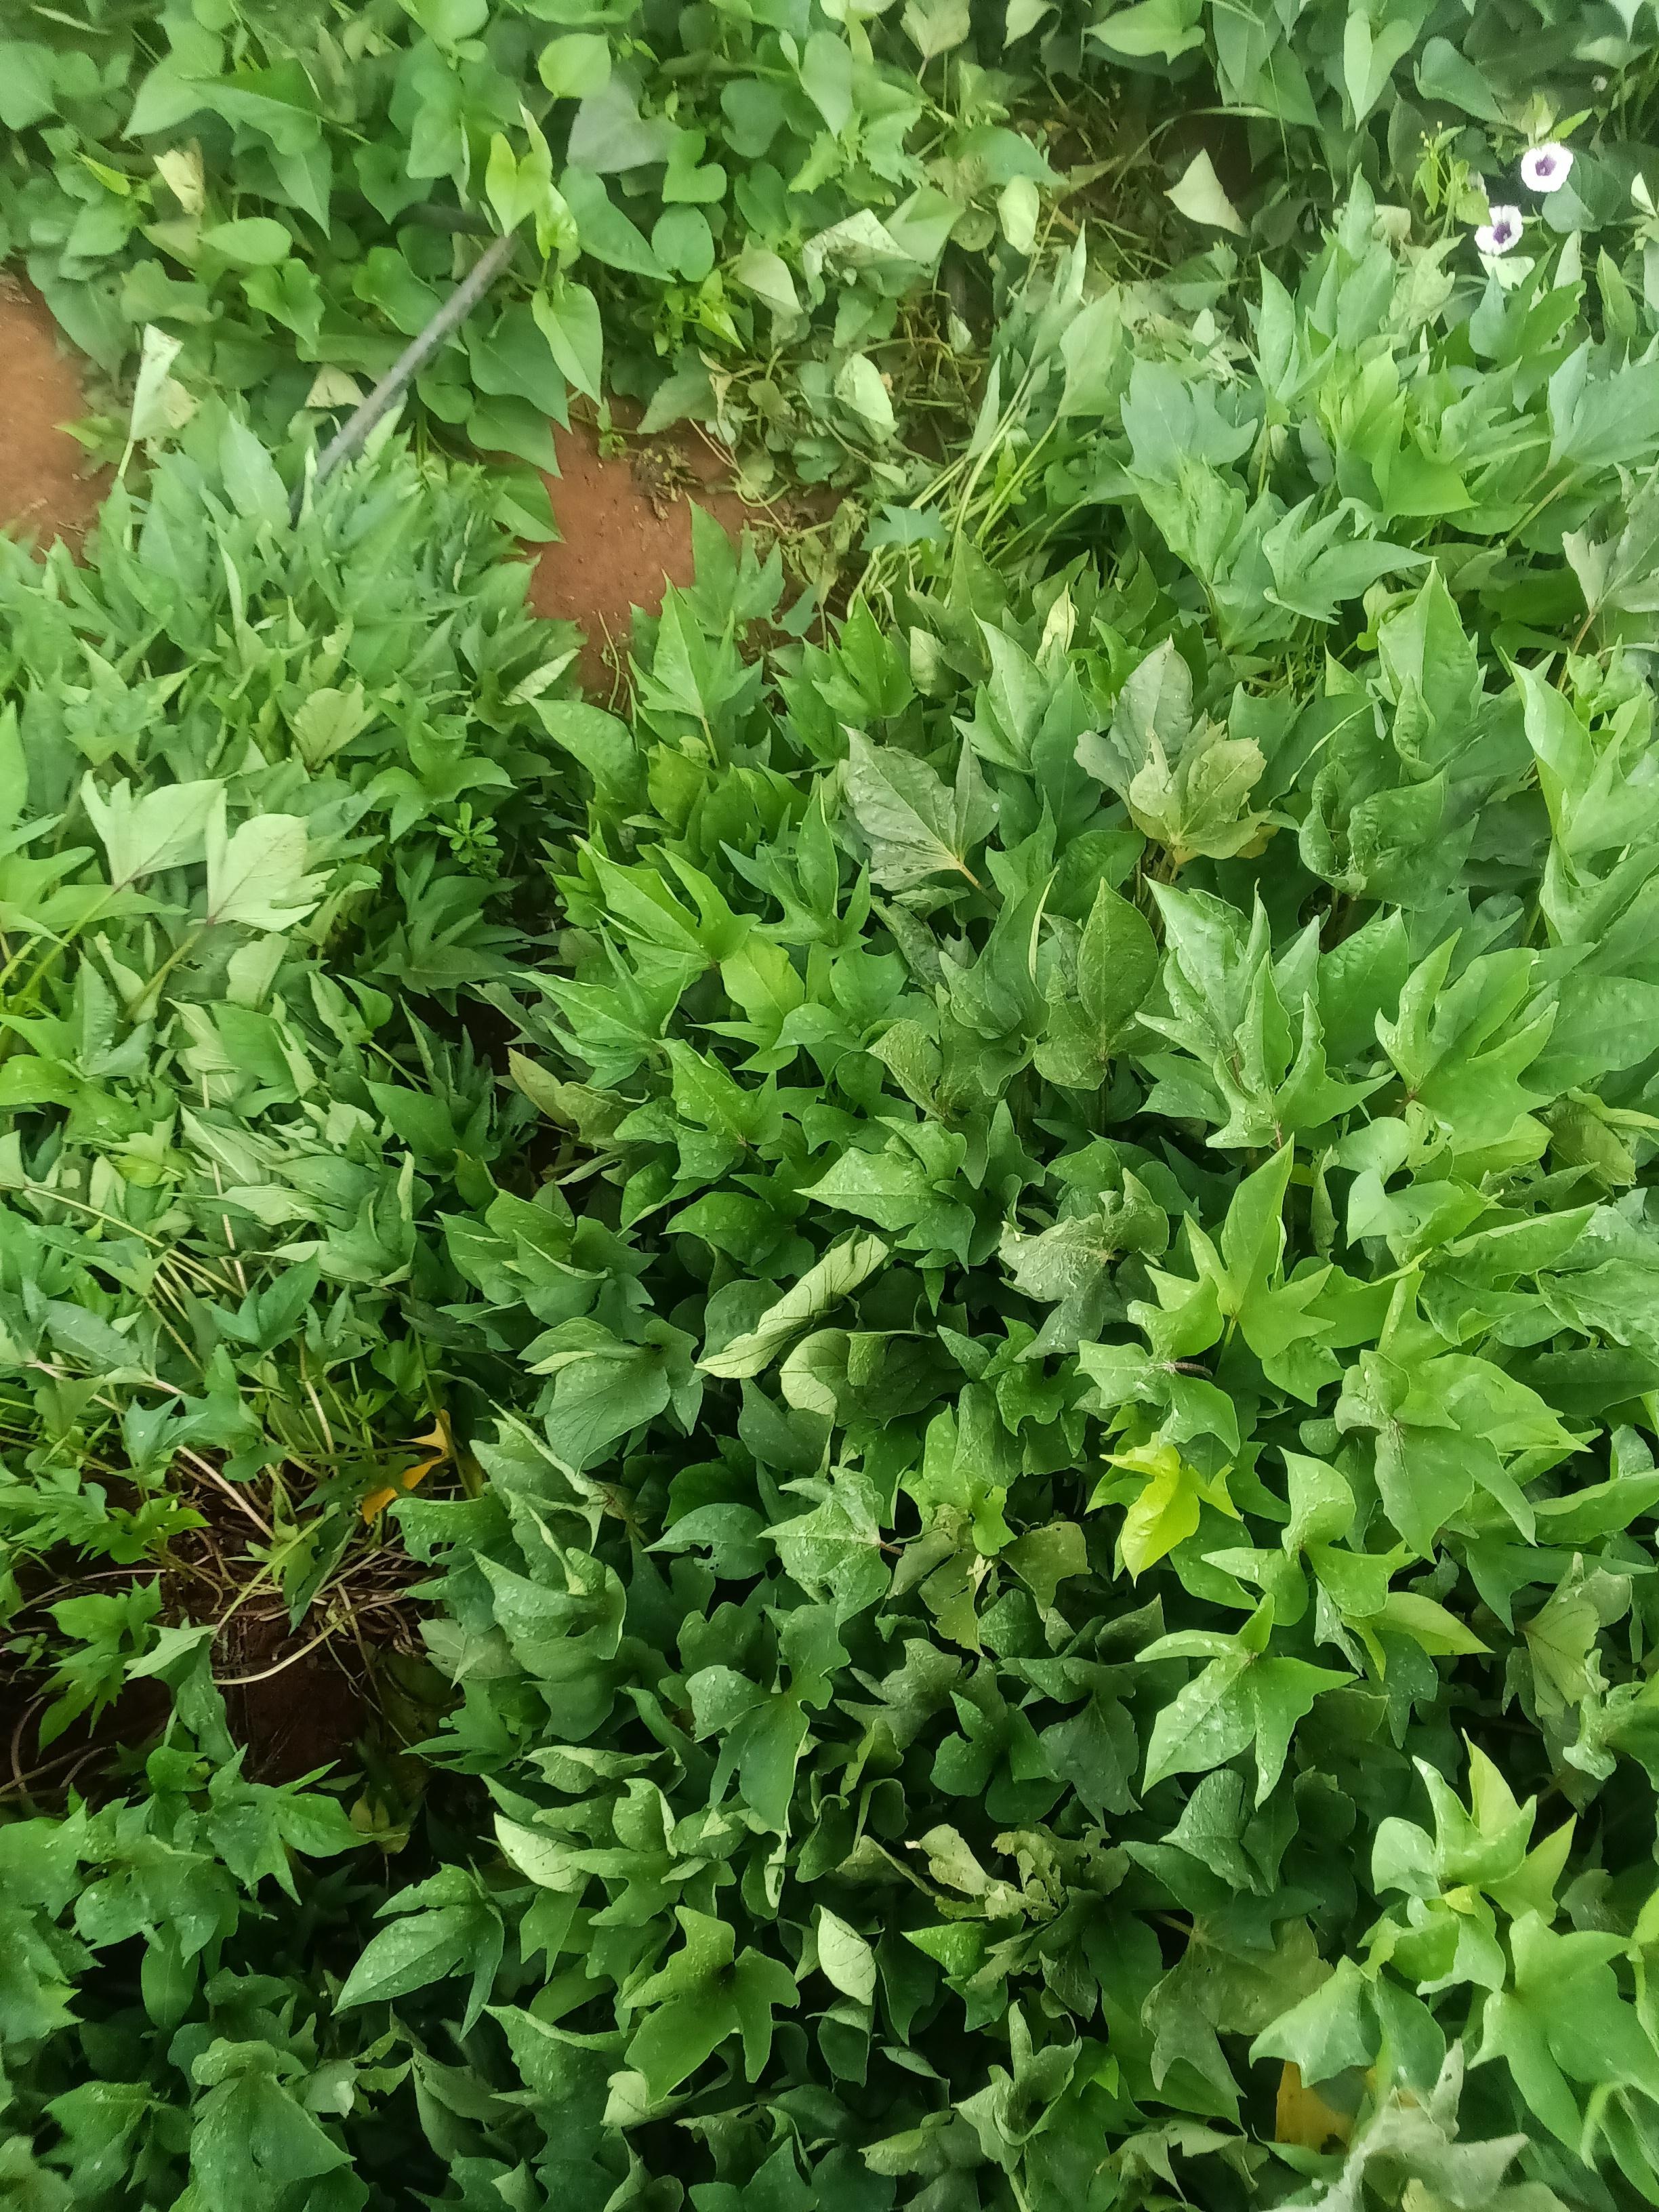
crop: sweet potato
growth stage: vegetative
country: Kenya
